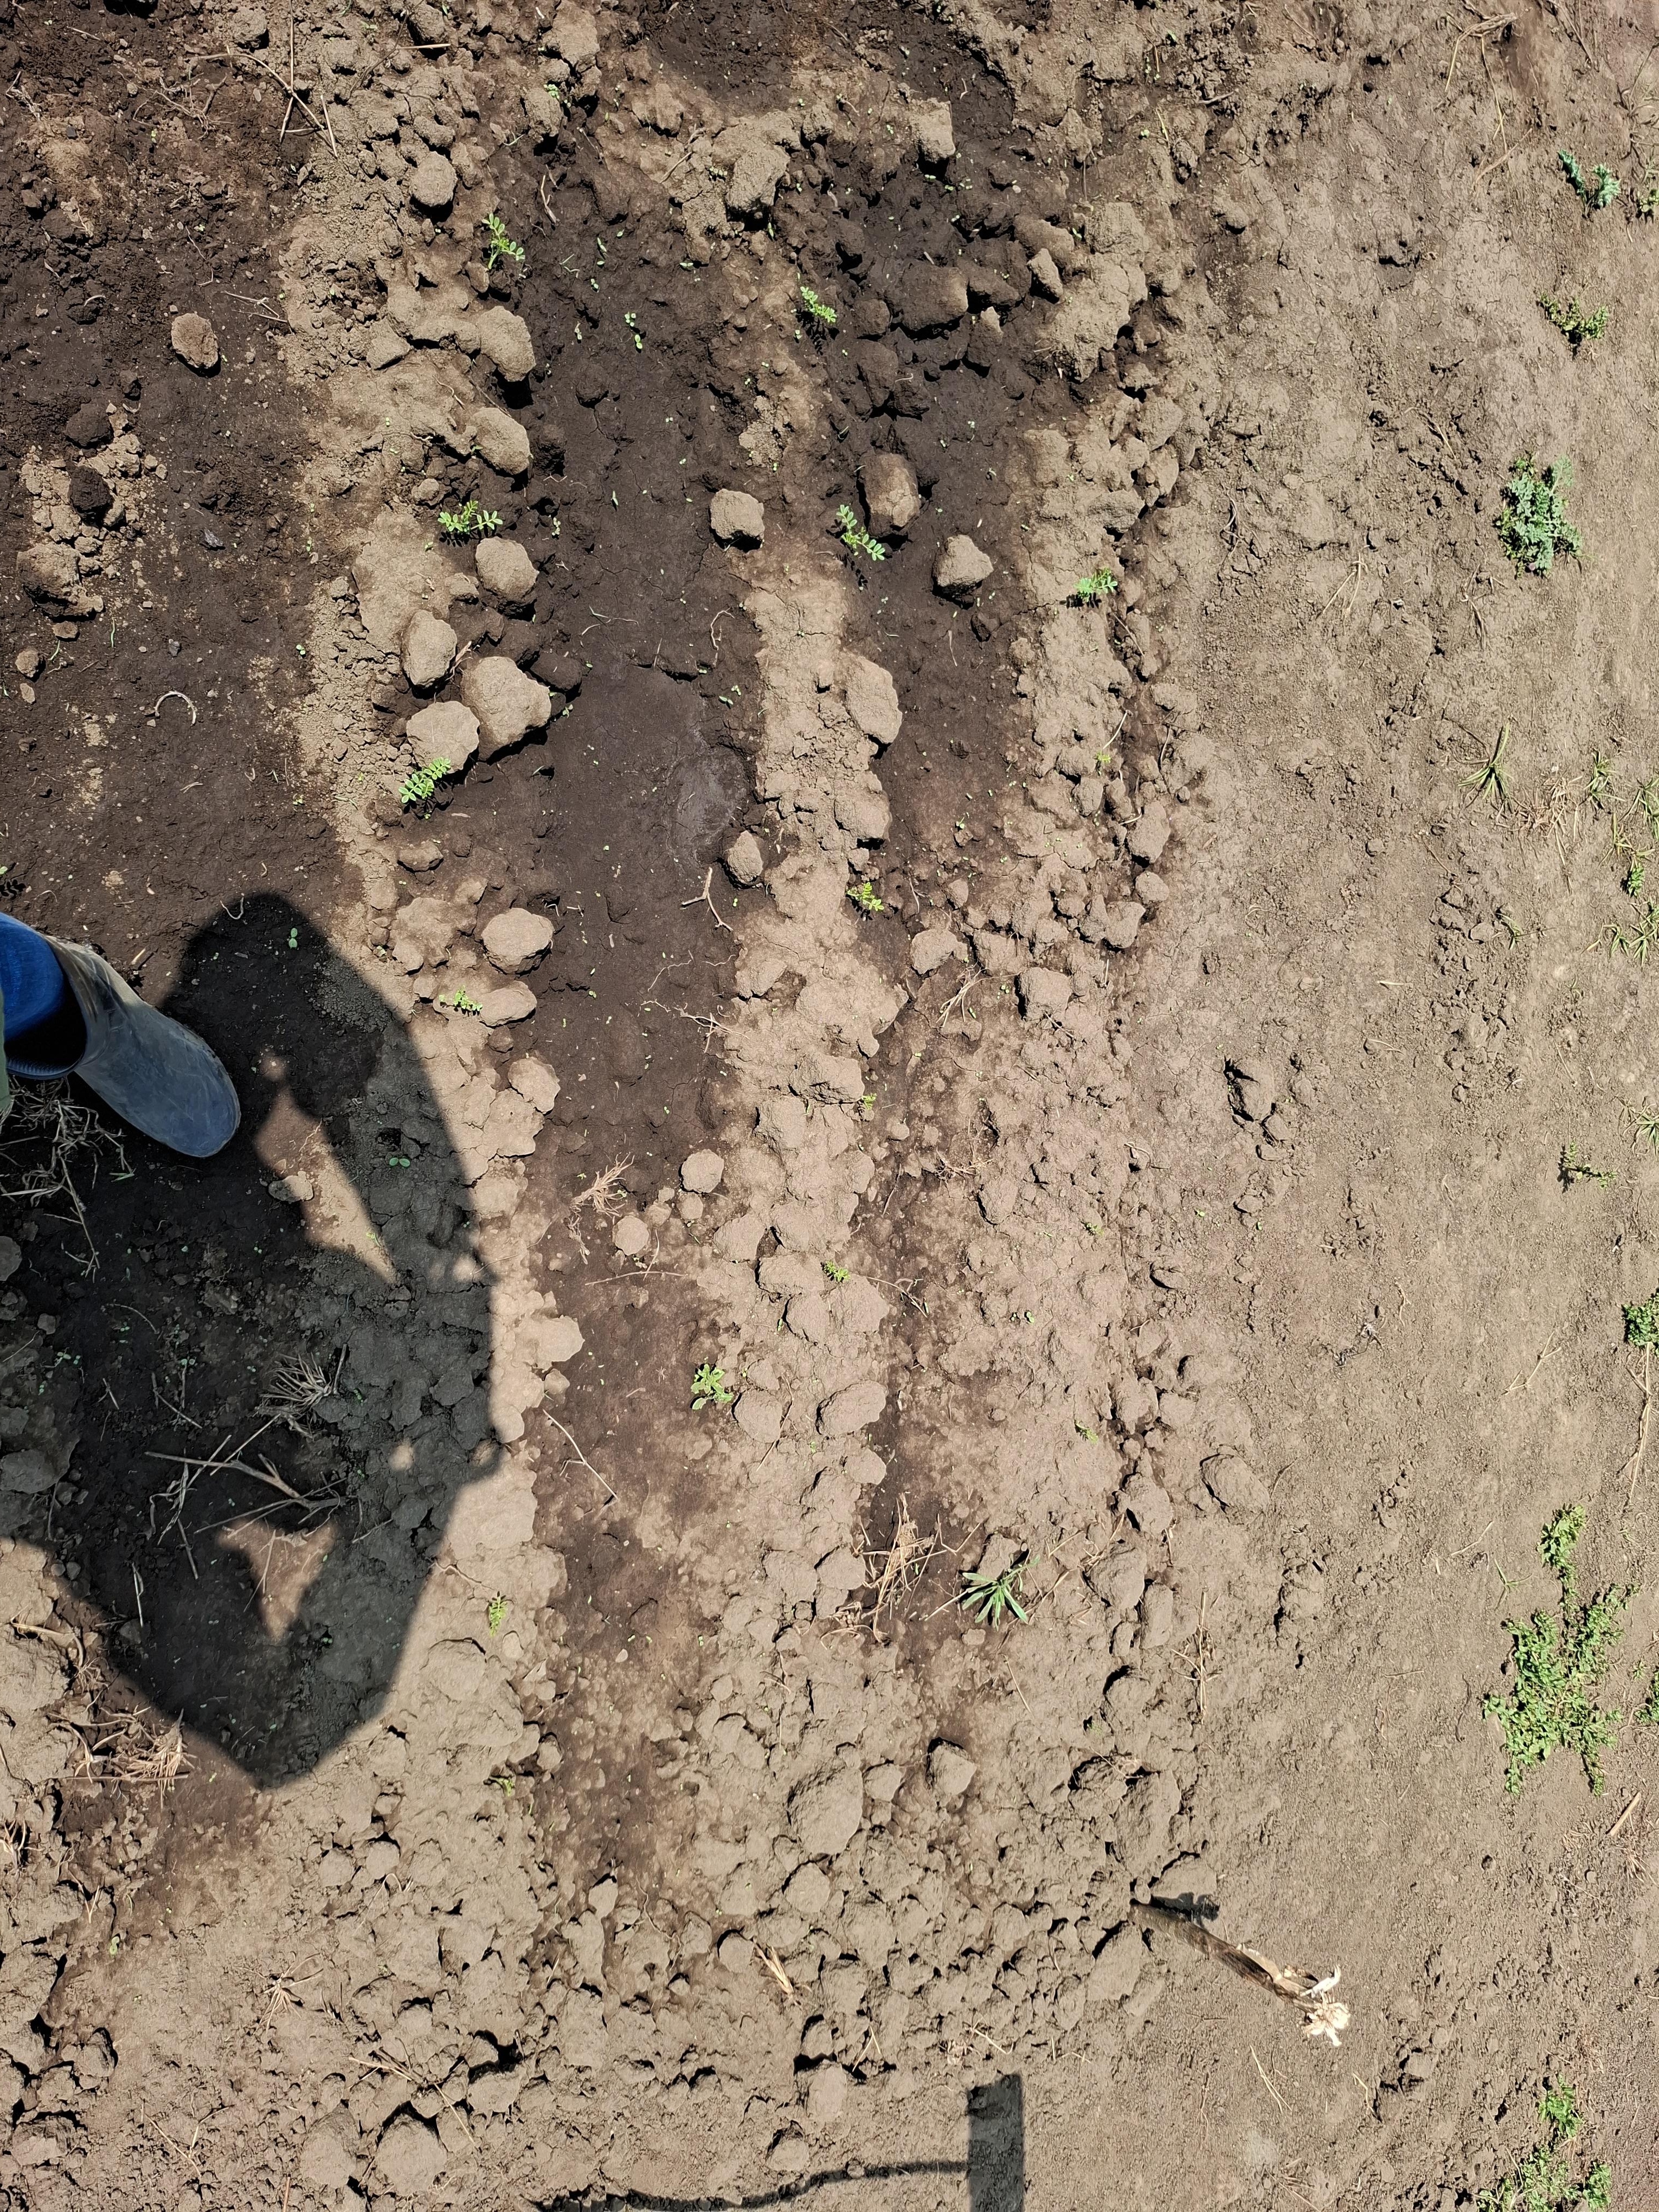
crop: chickpea
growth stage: emergence
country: Tanzania
